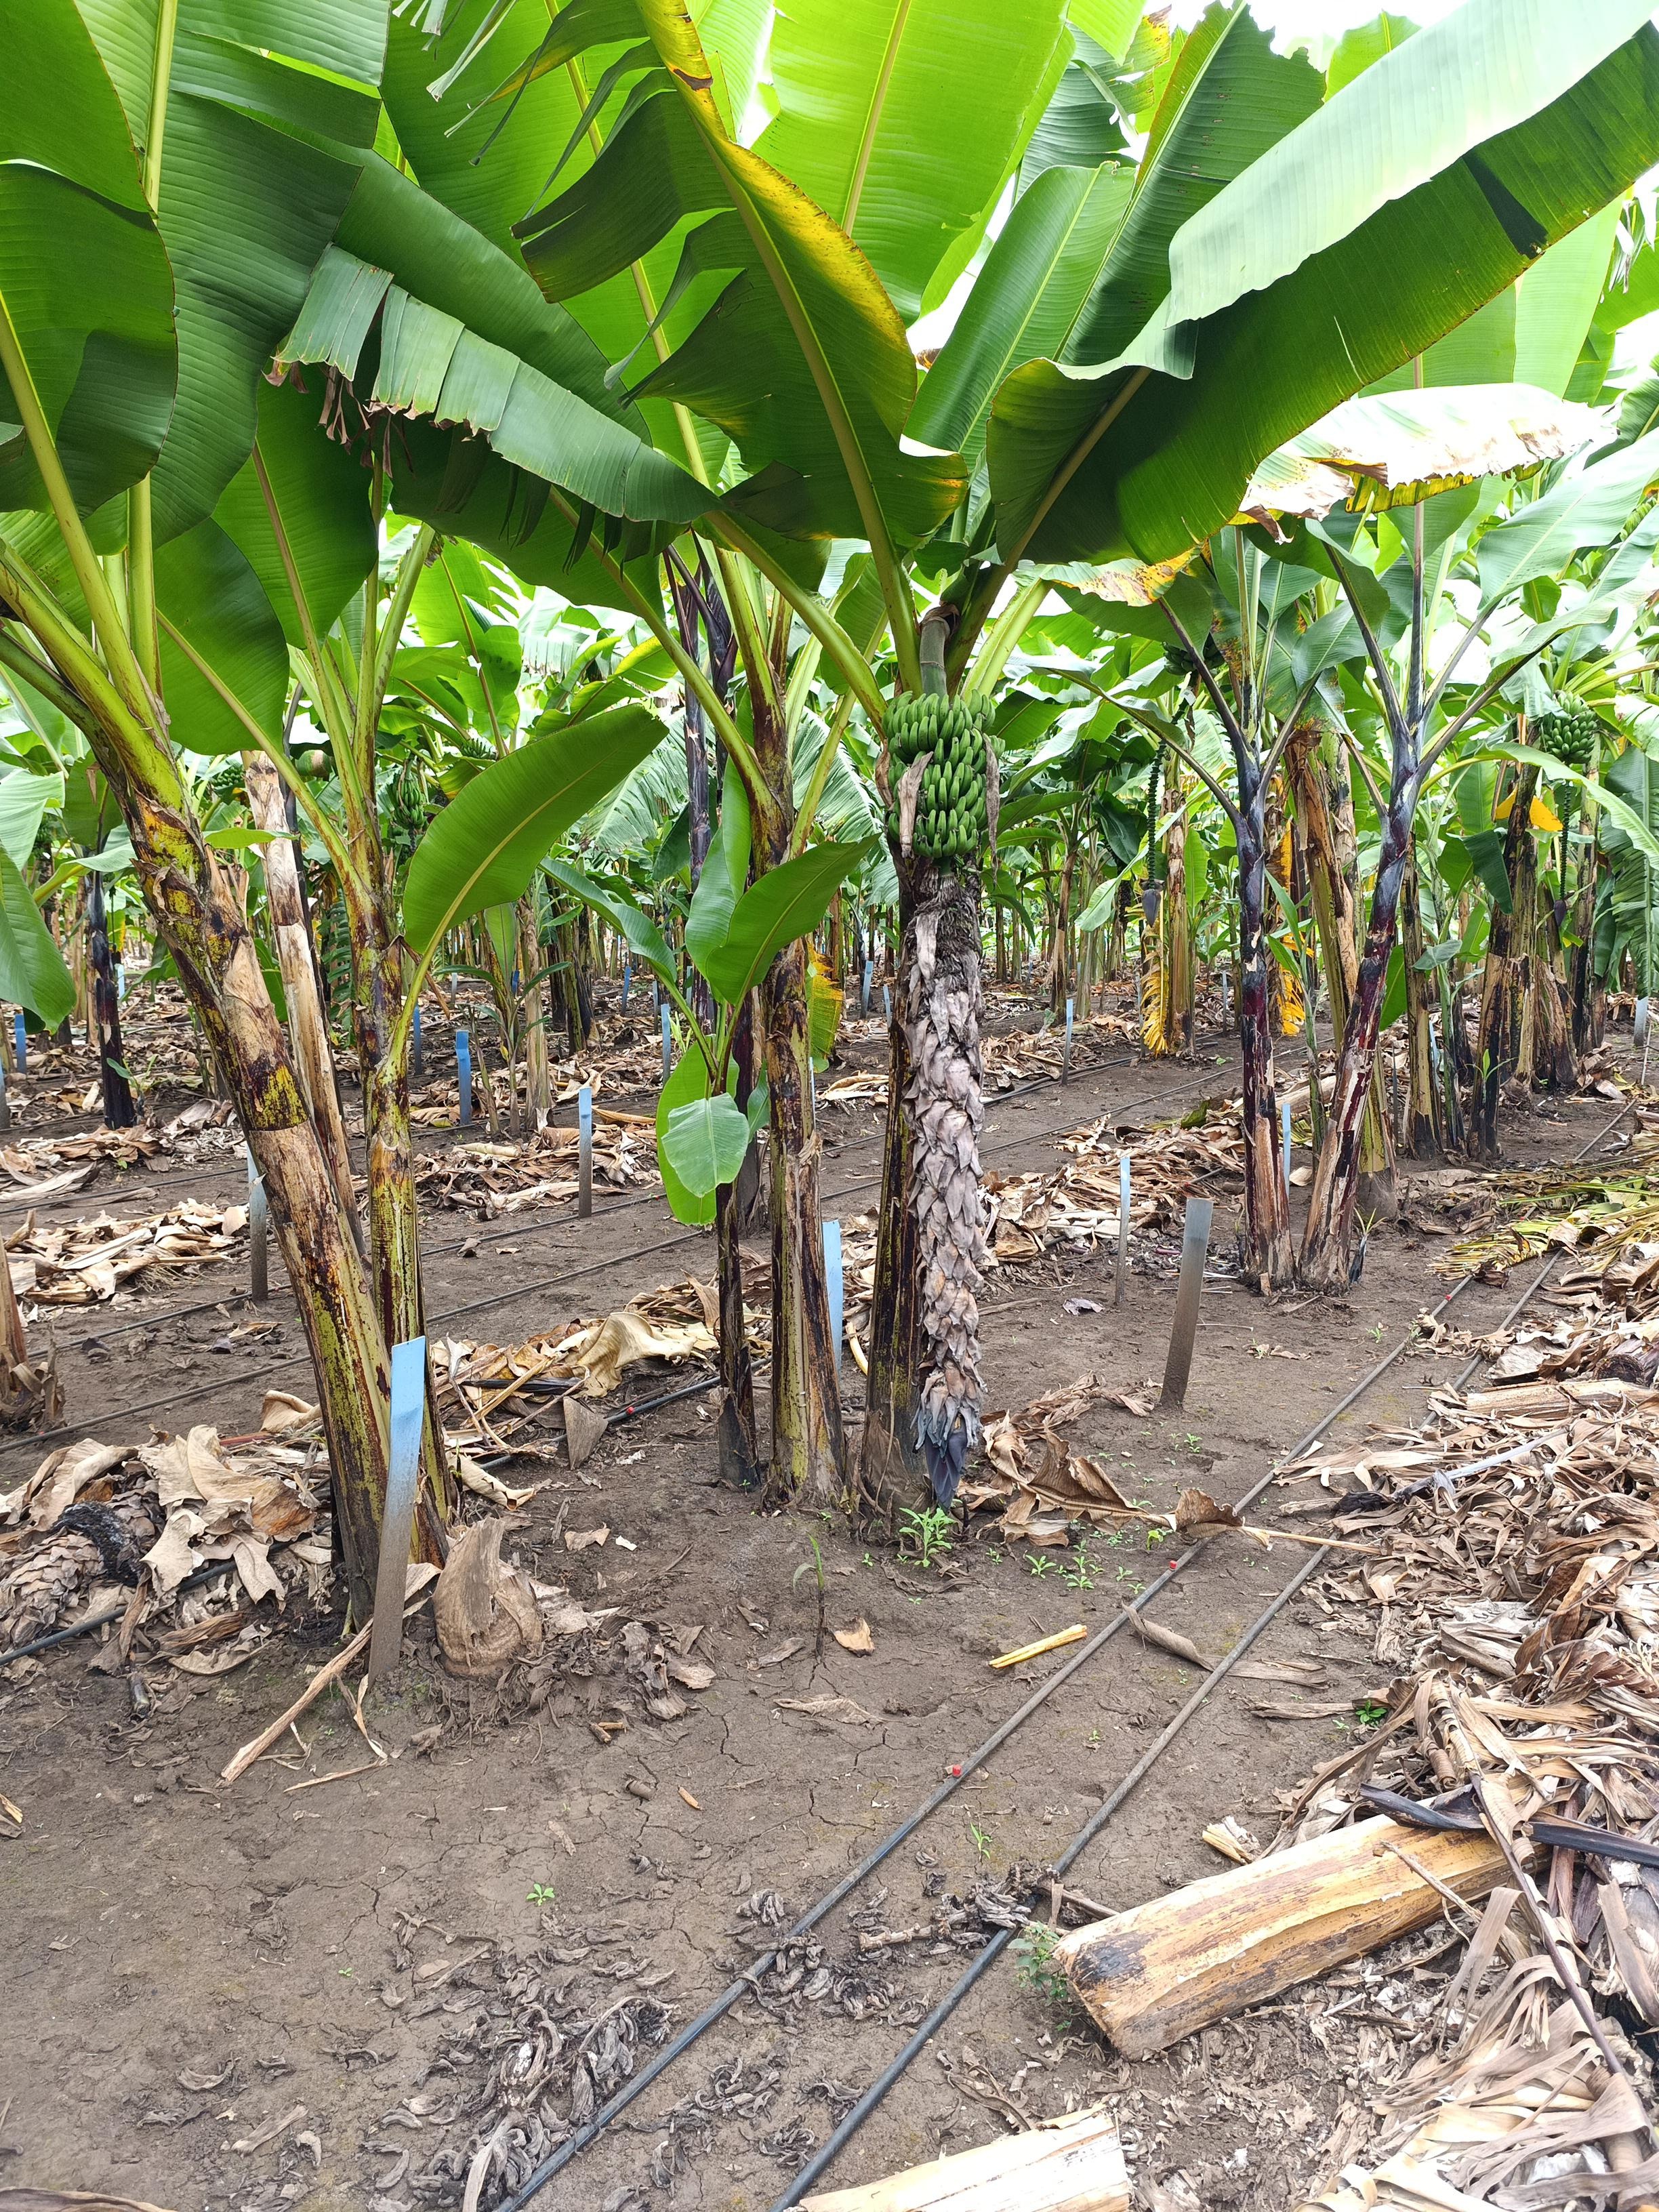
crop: banana
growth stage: development fruit
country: Tanzania
